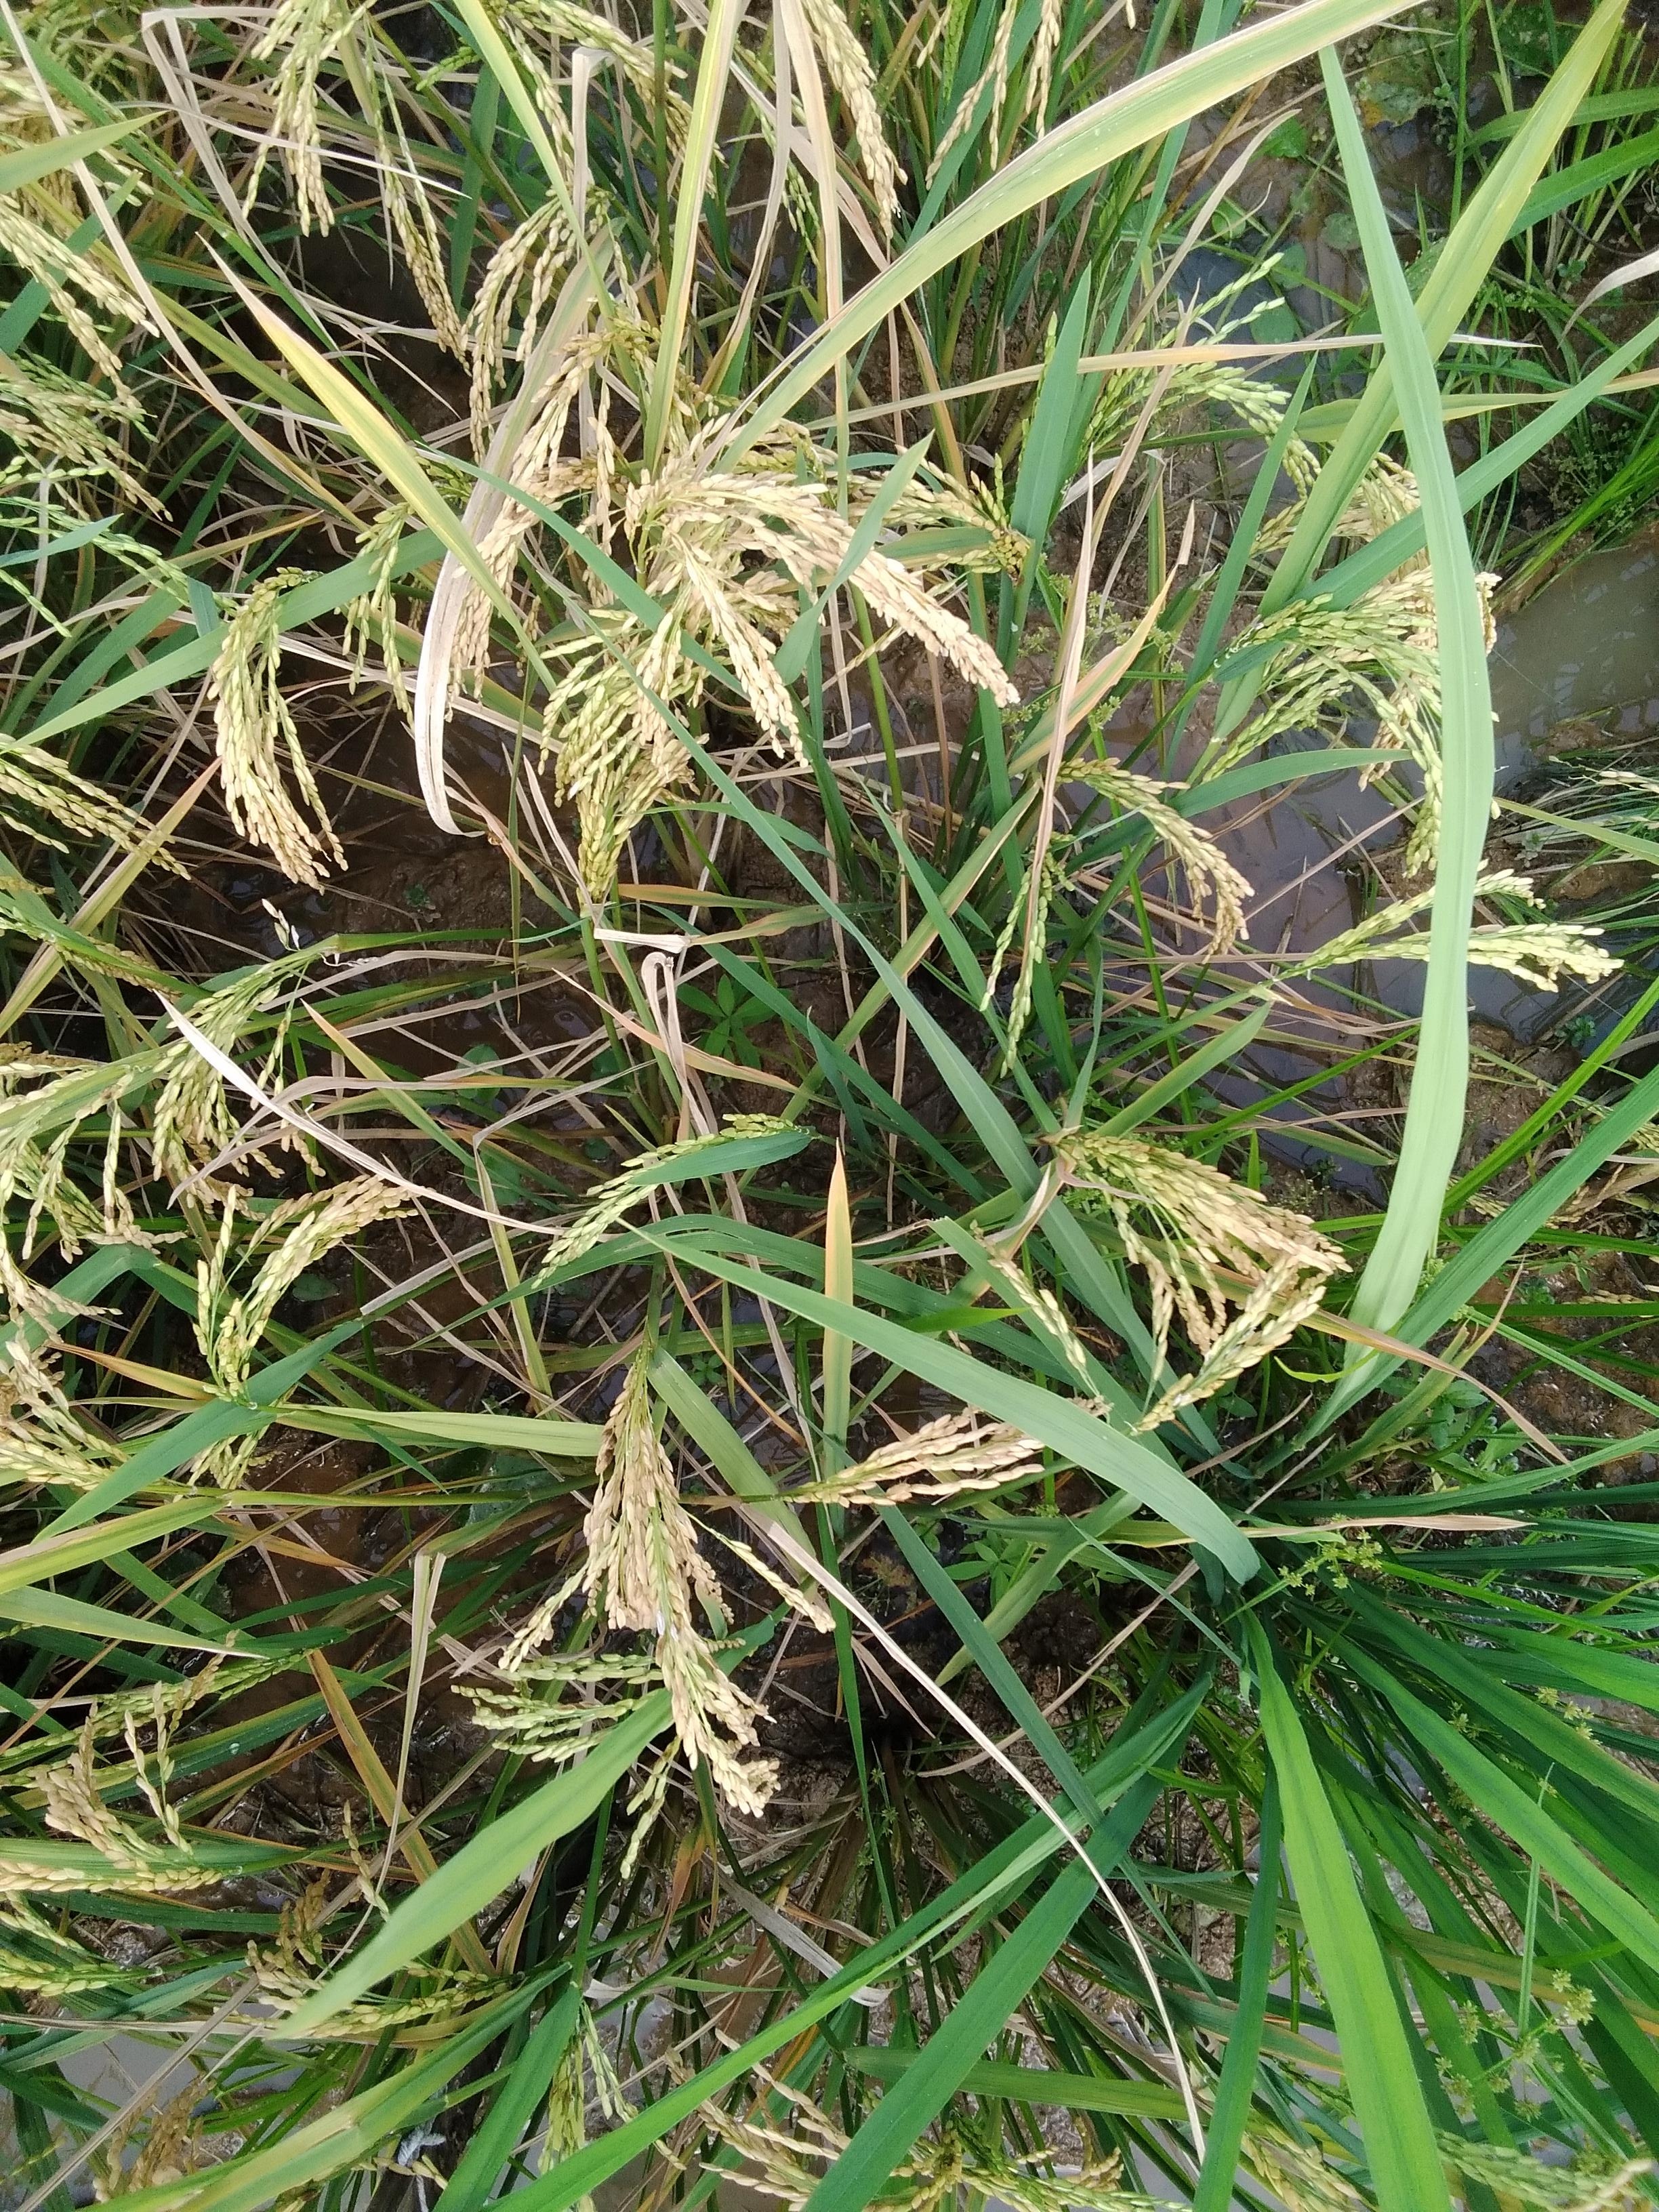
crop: rice
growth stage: ripening
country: Nigeria
